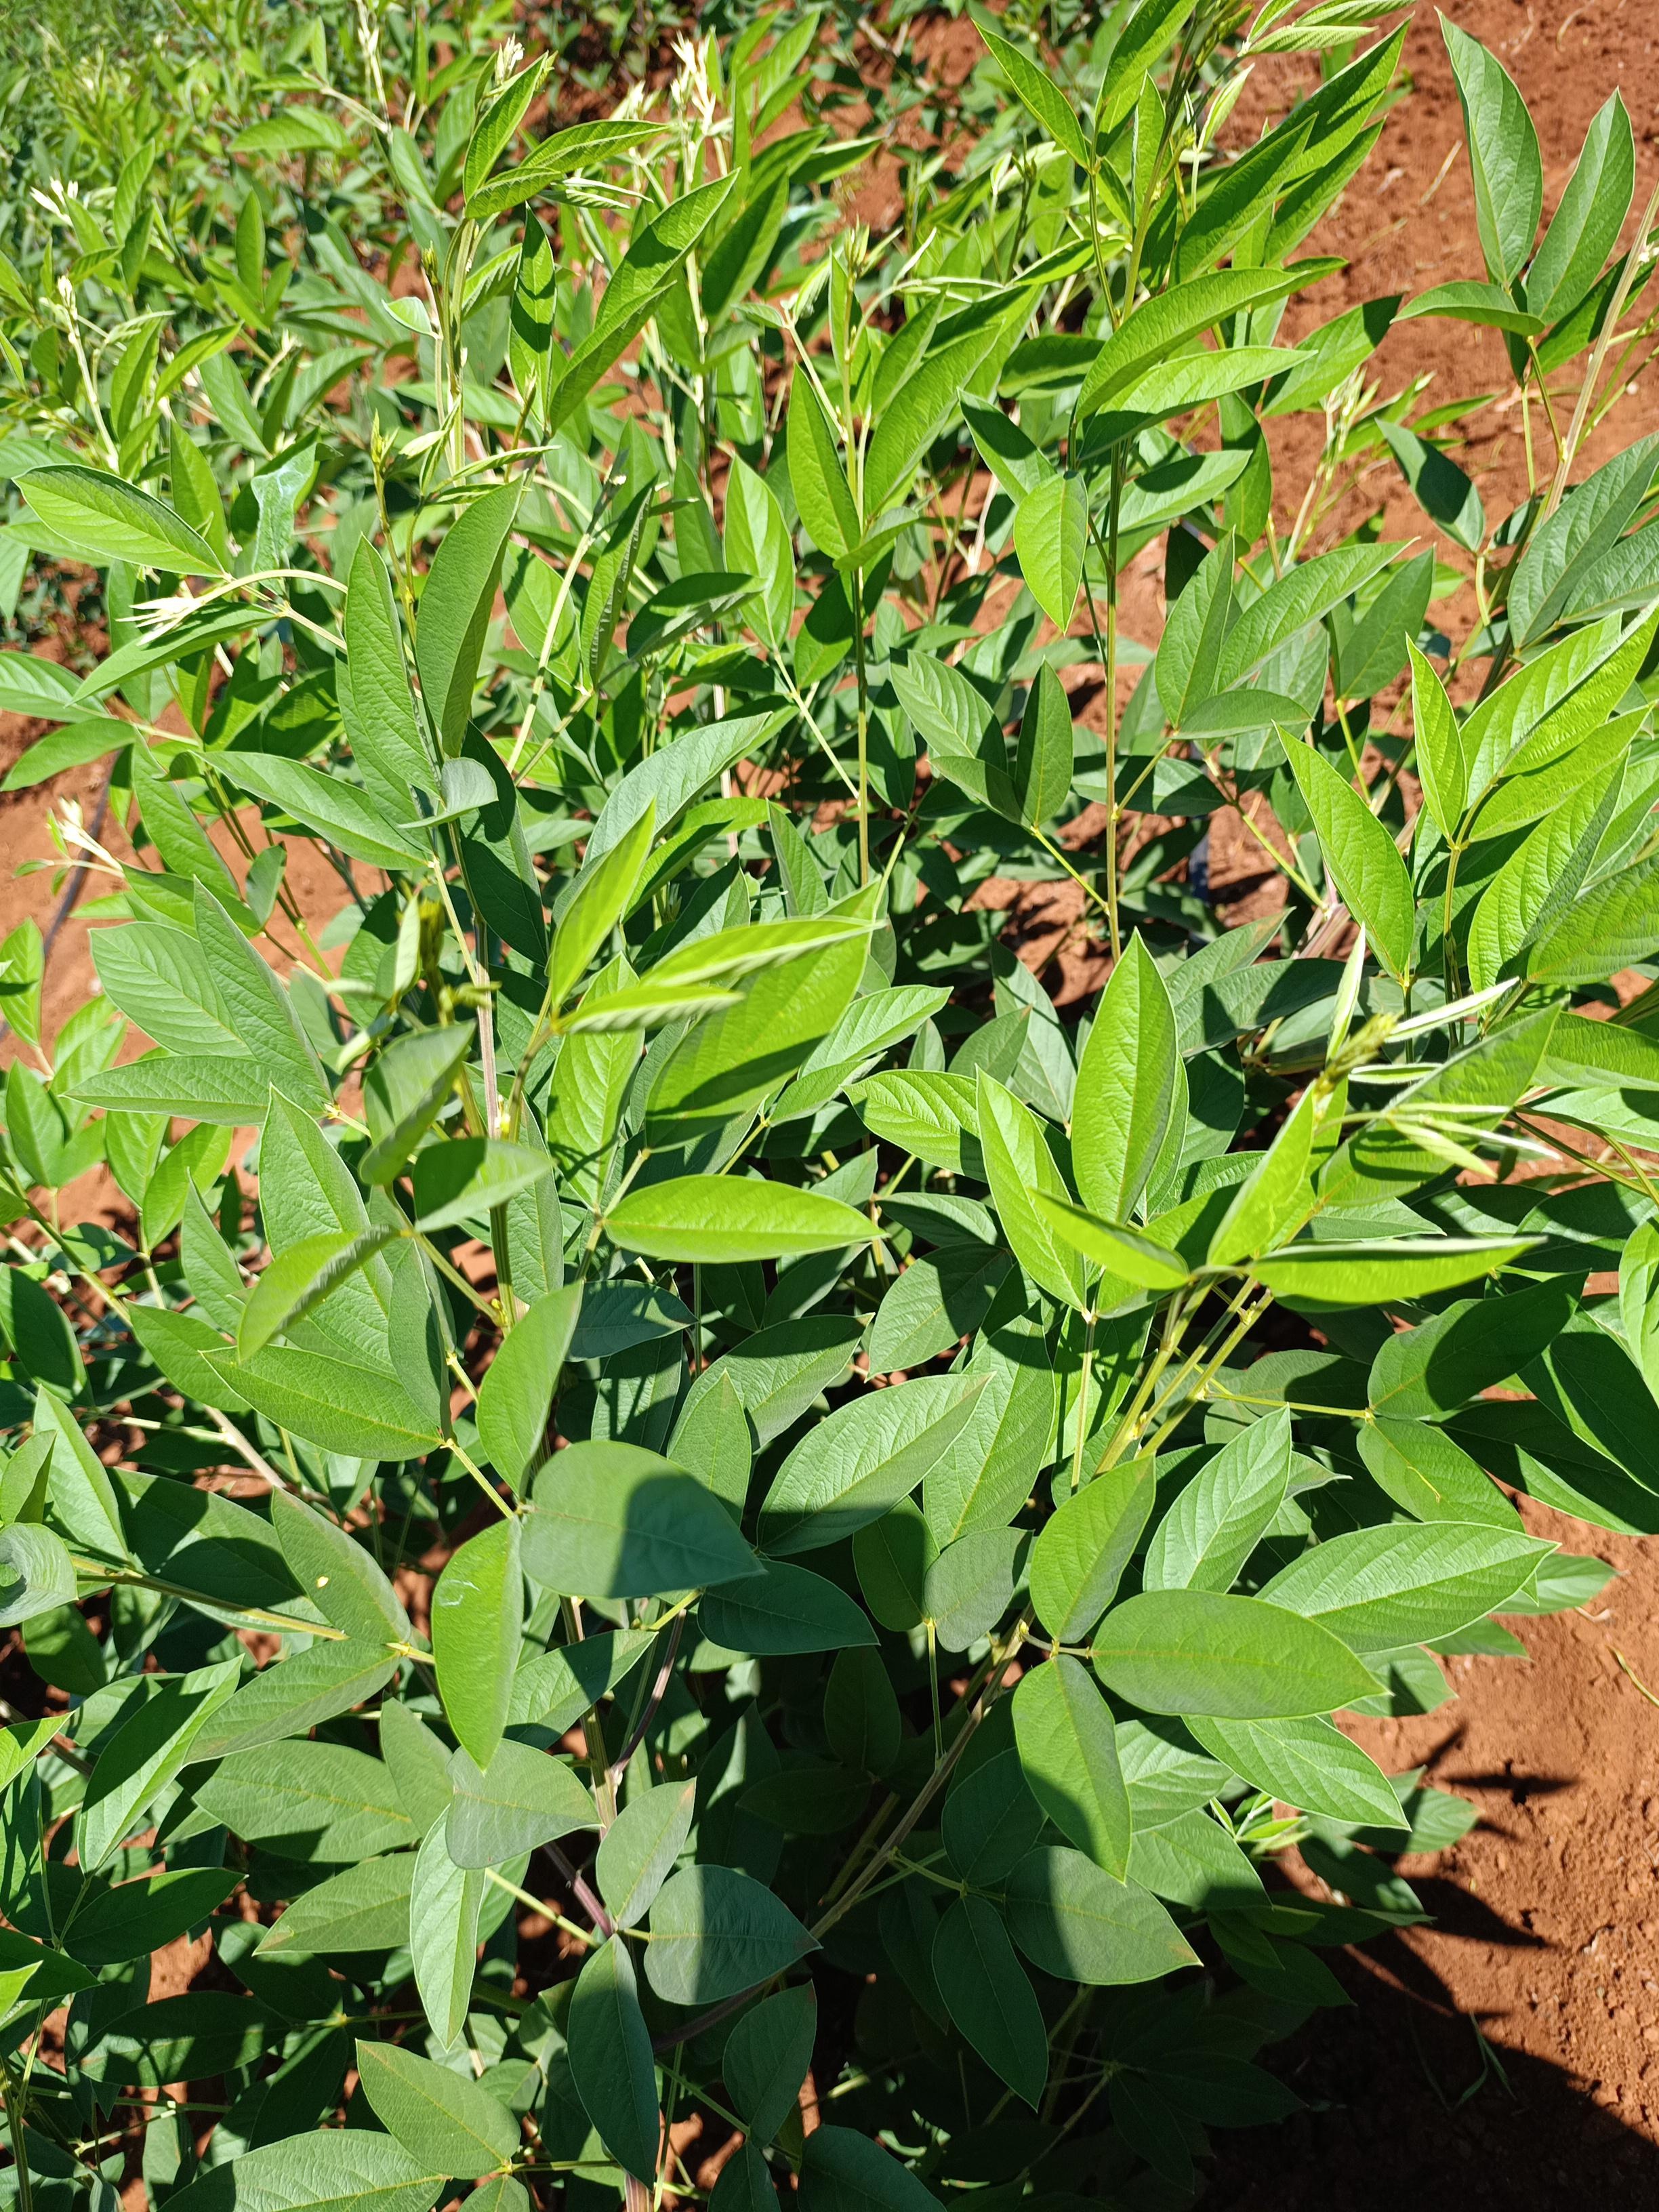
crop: pigeonpea
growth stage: flowering
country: Kenya
